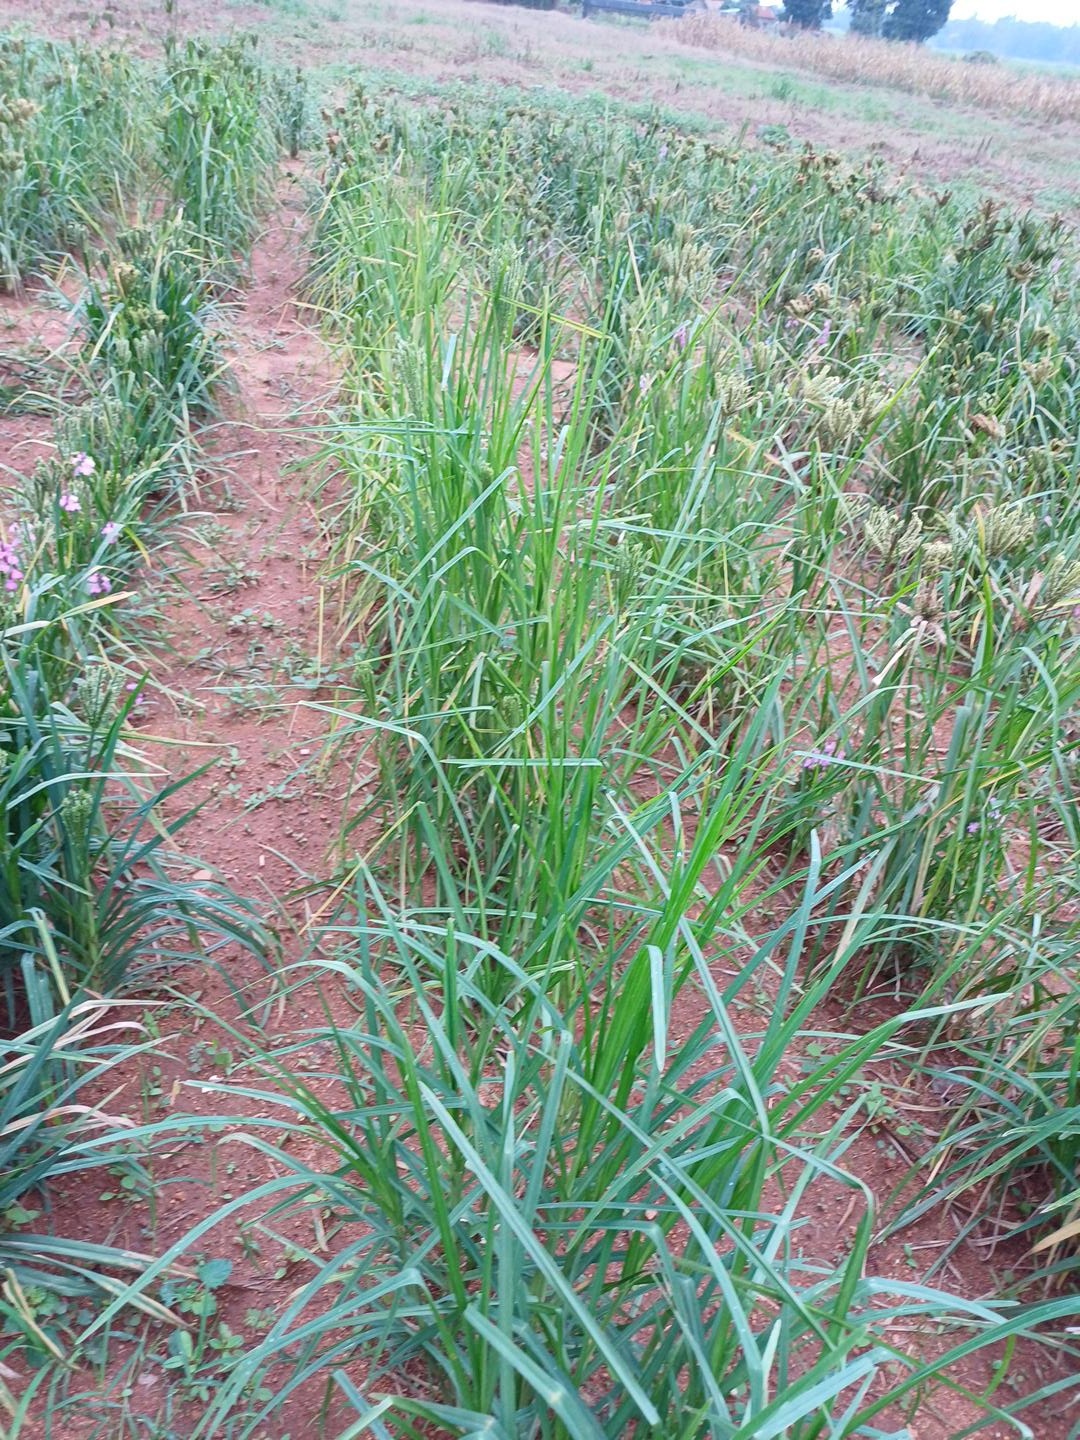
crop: finger millet
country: Kenya
